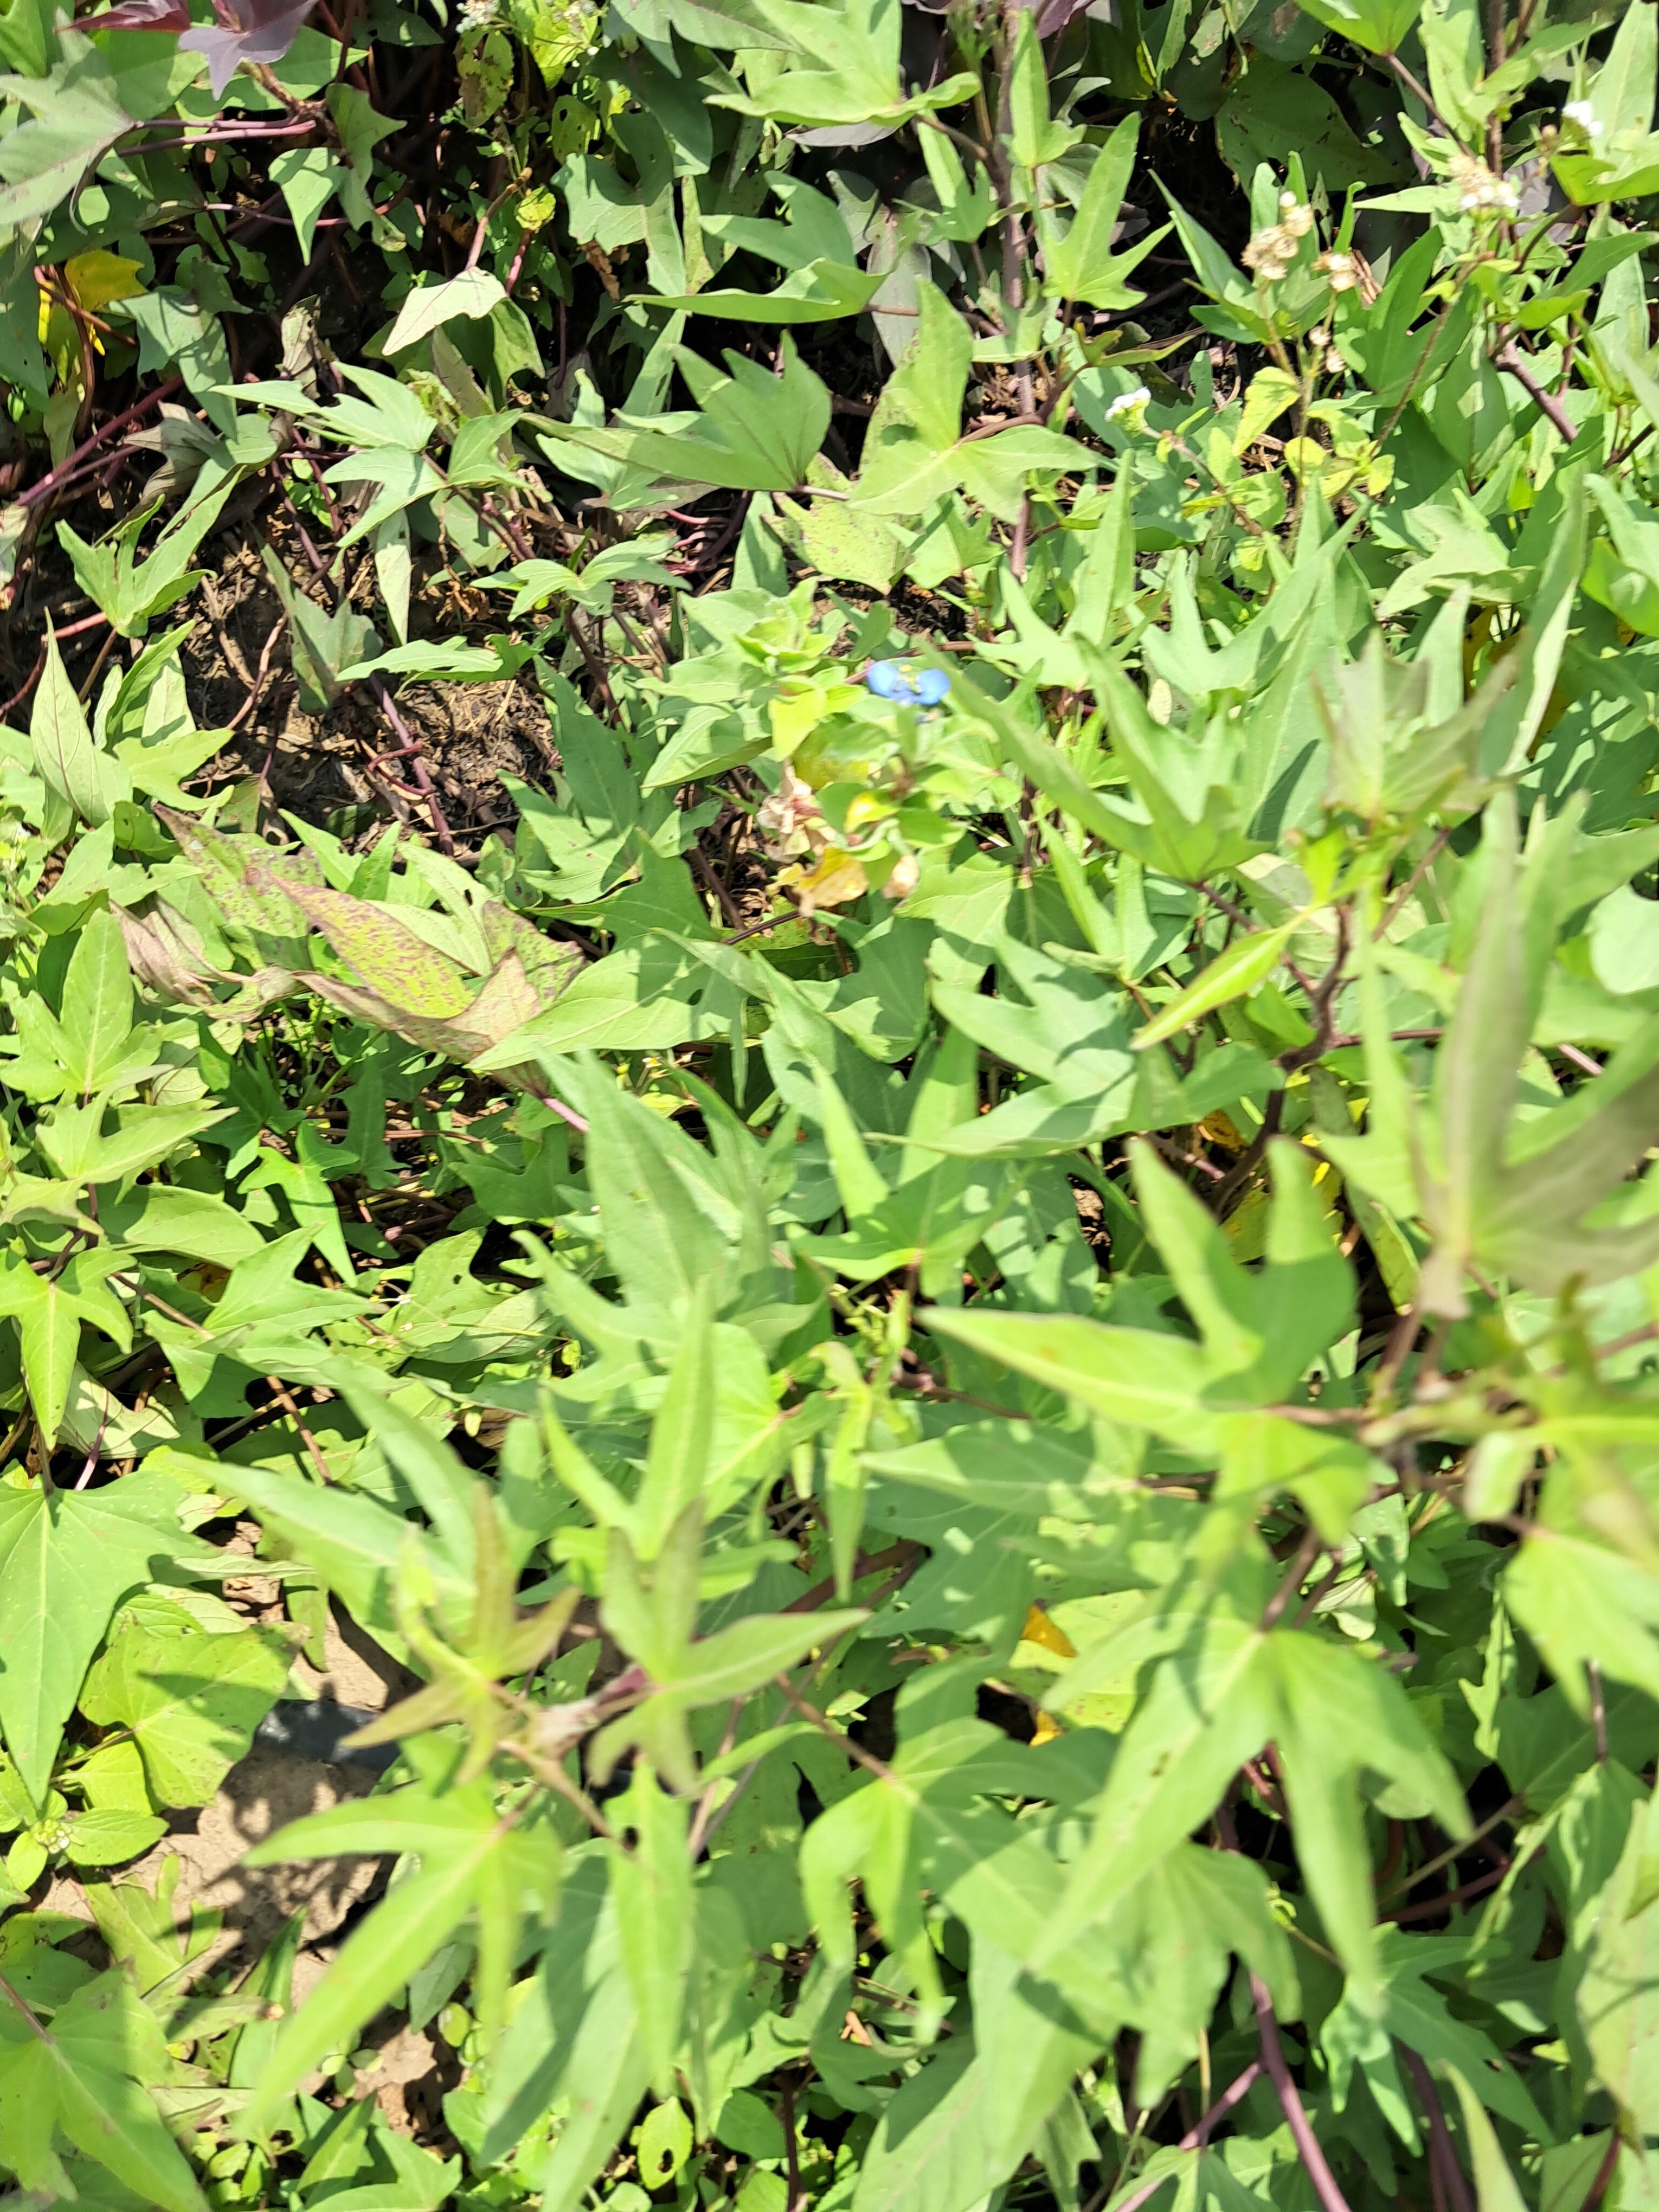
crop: sweet potato
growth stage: flowering
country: Tanzania
